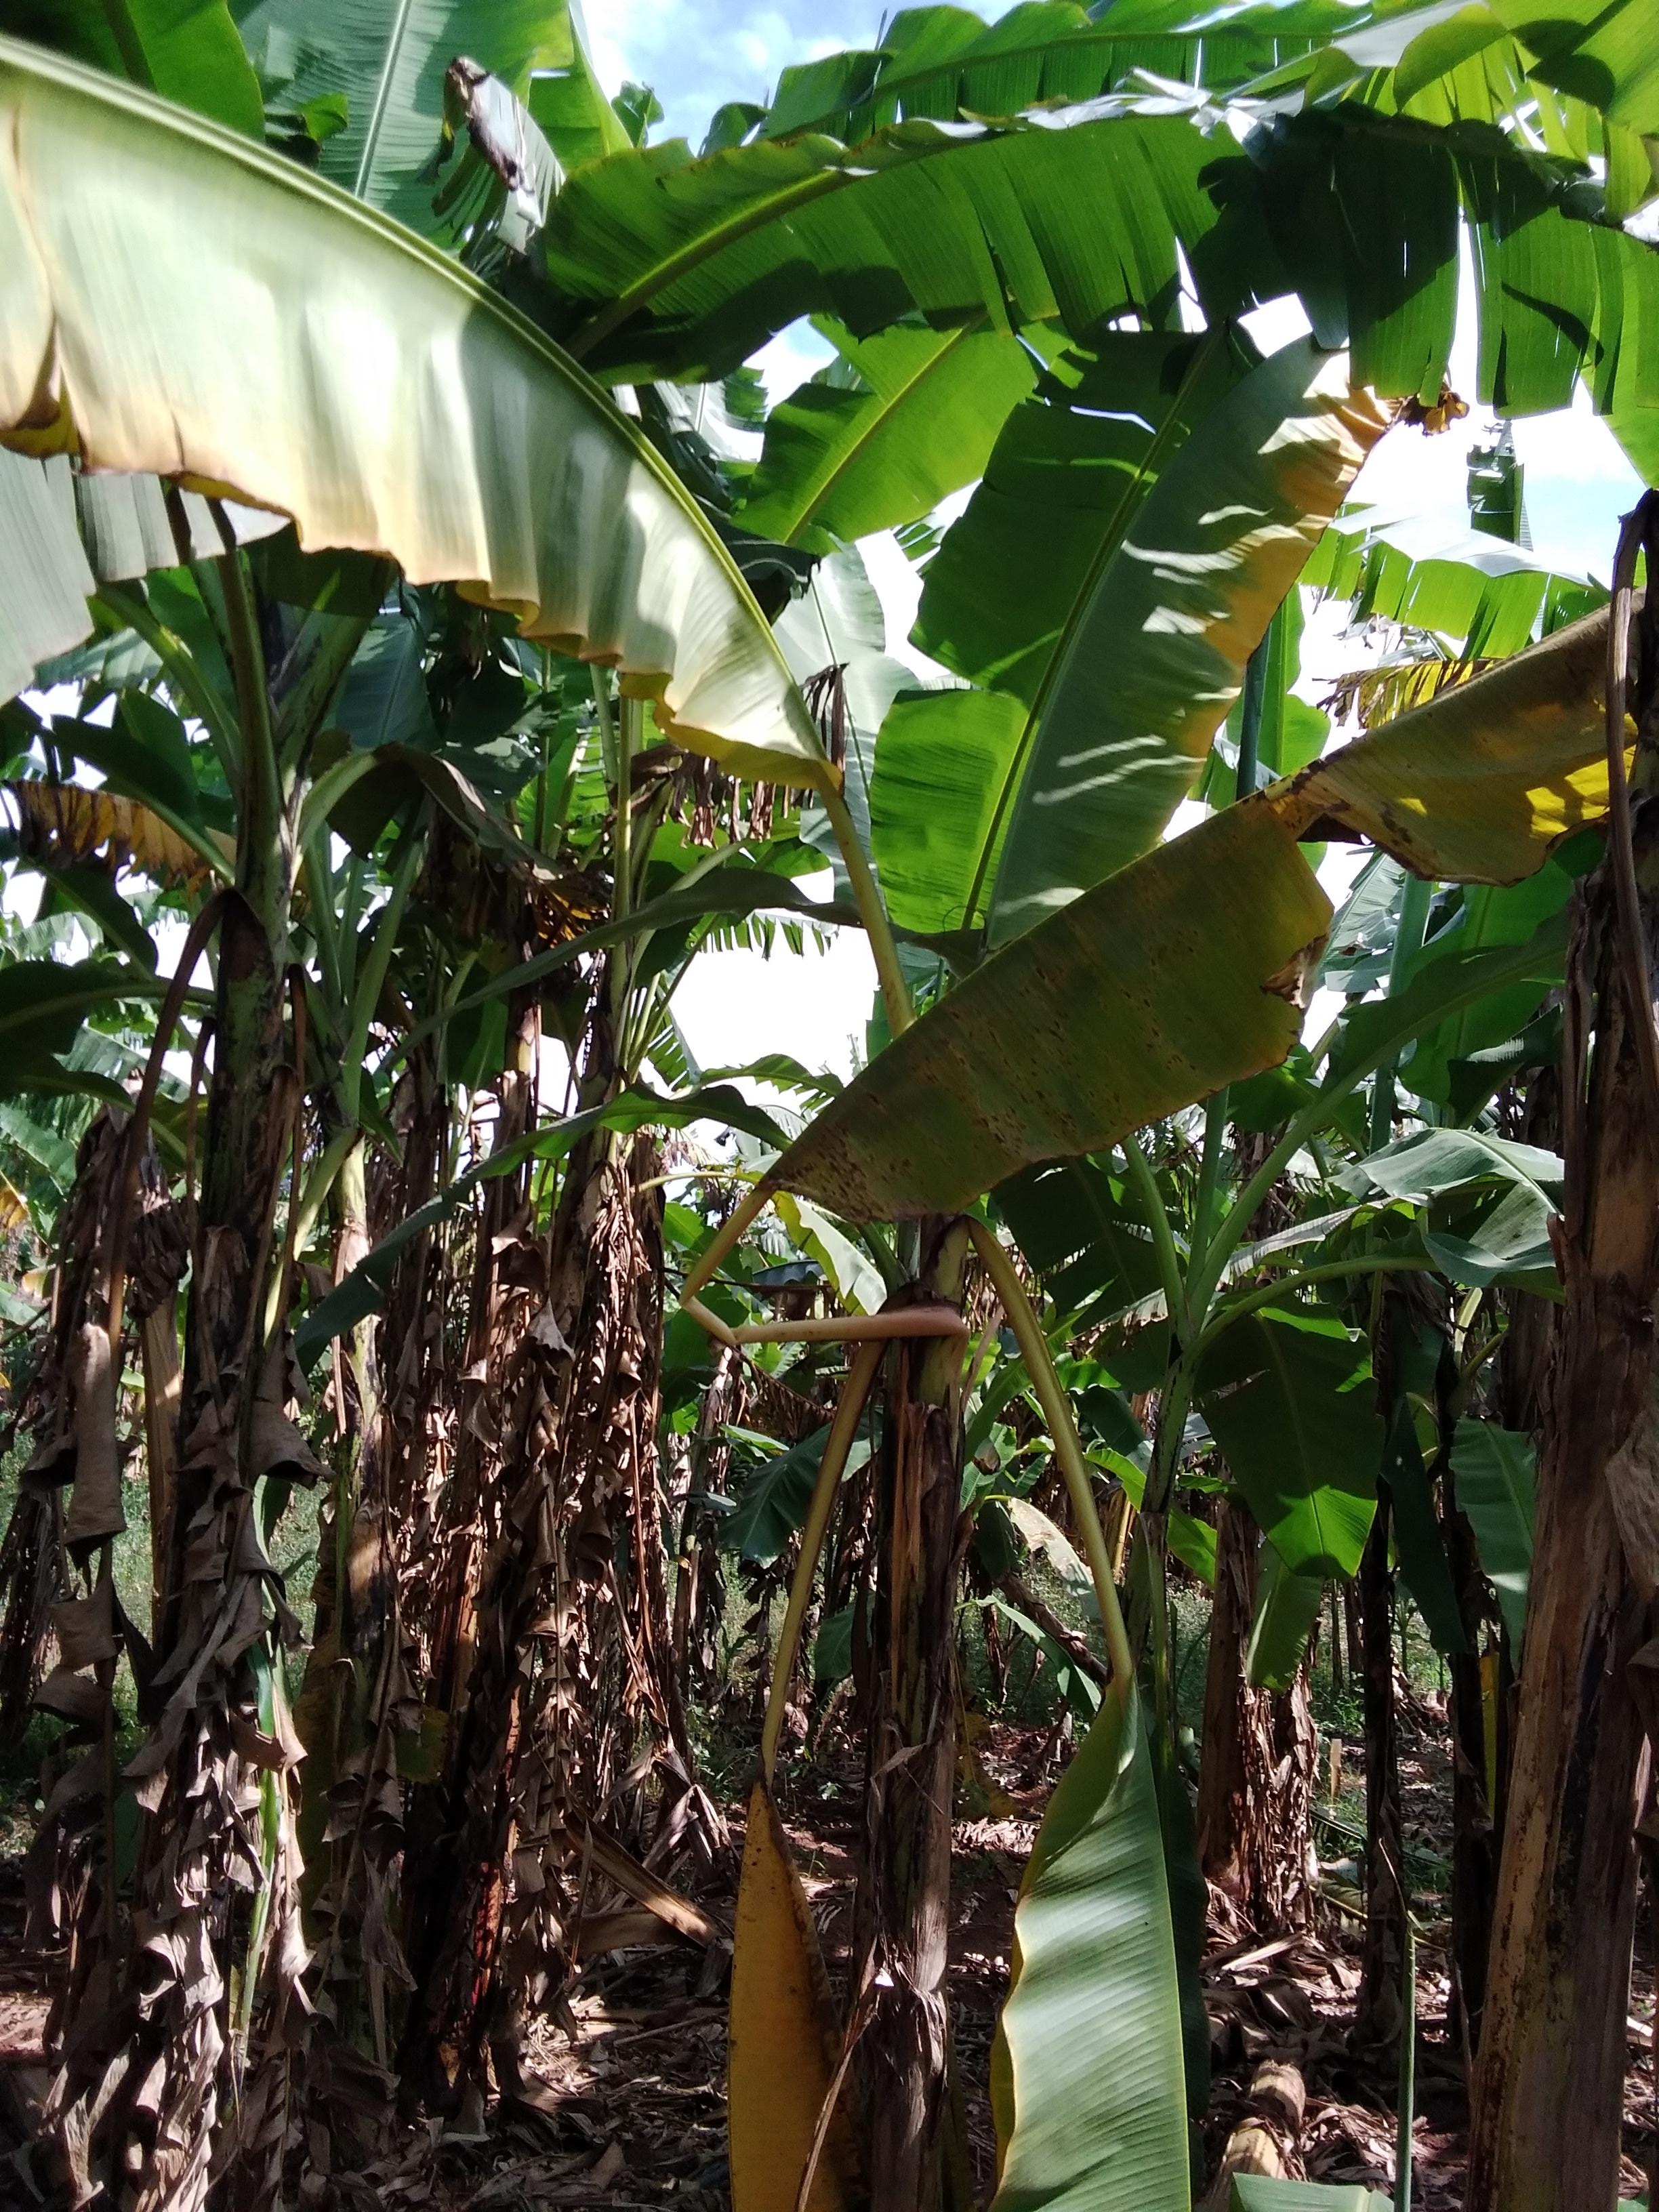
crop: banana
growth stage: vegetative
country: Uganda
